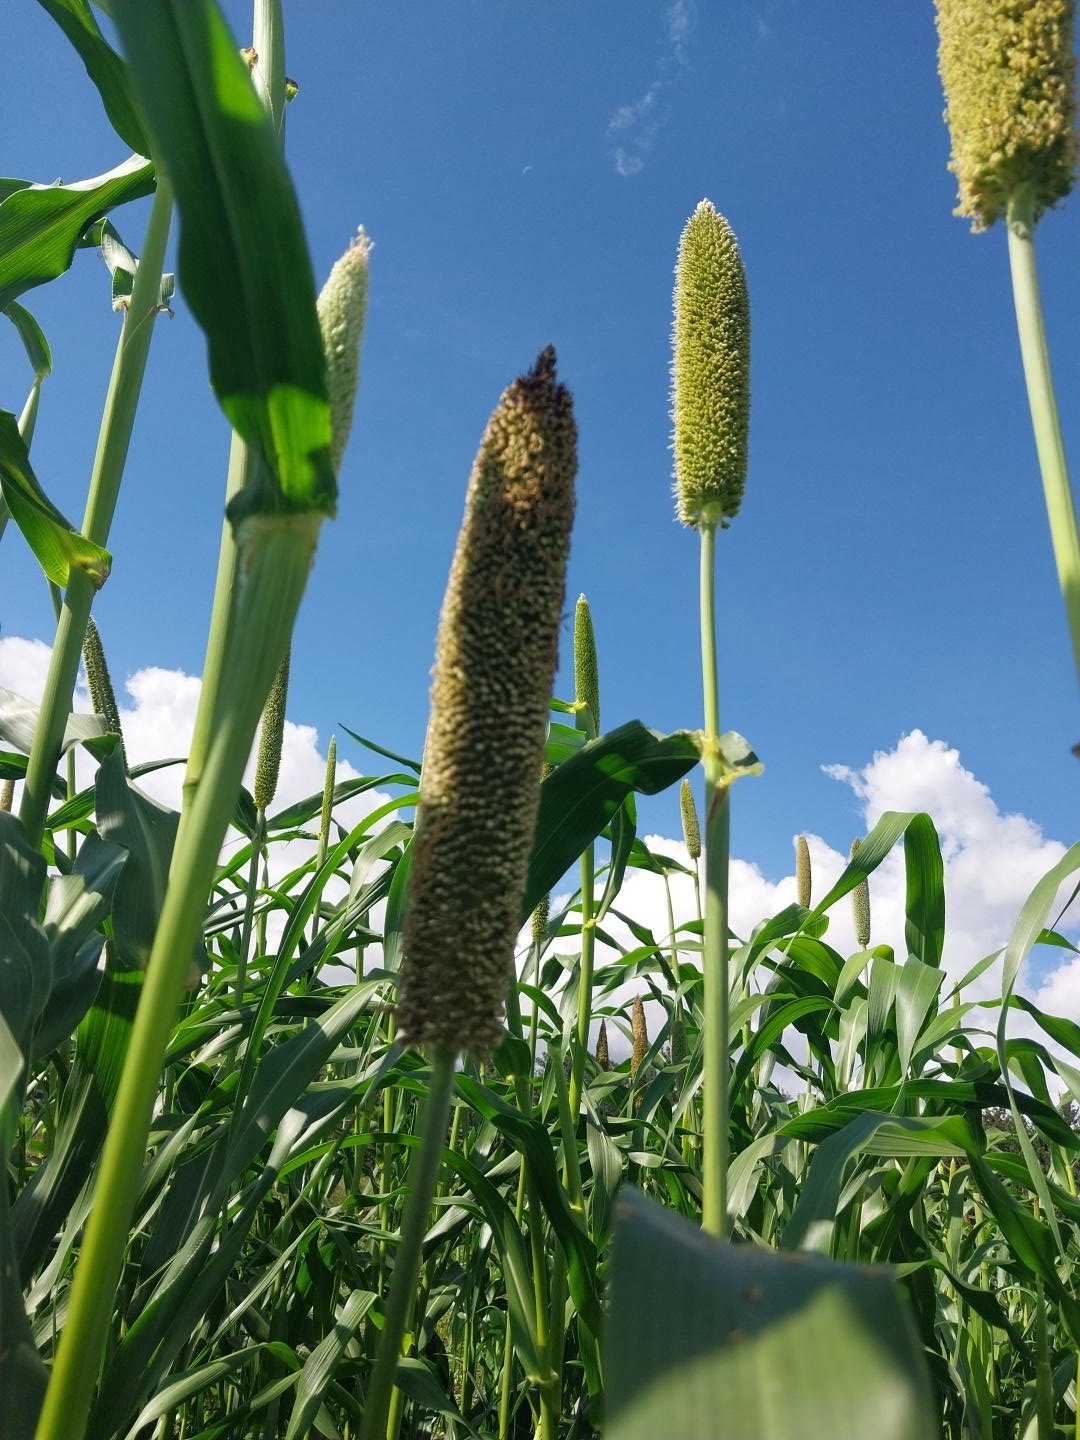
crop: pearl millet
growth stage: heading tuber
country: Tanzania
